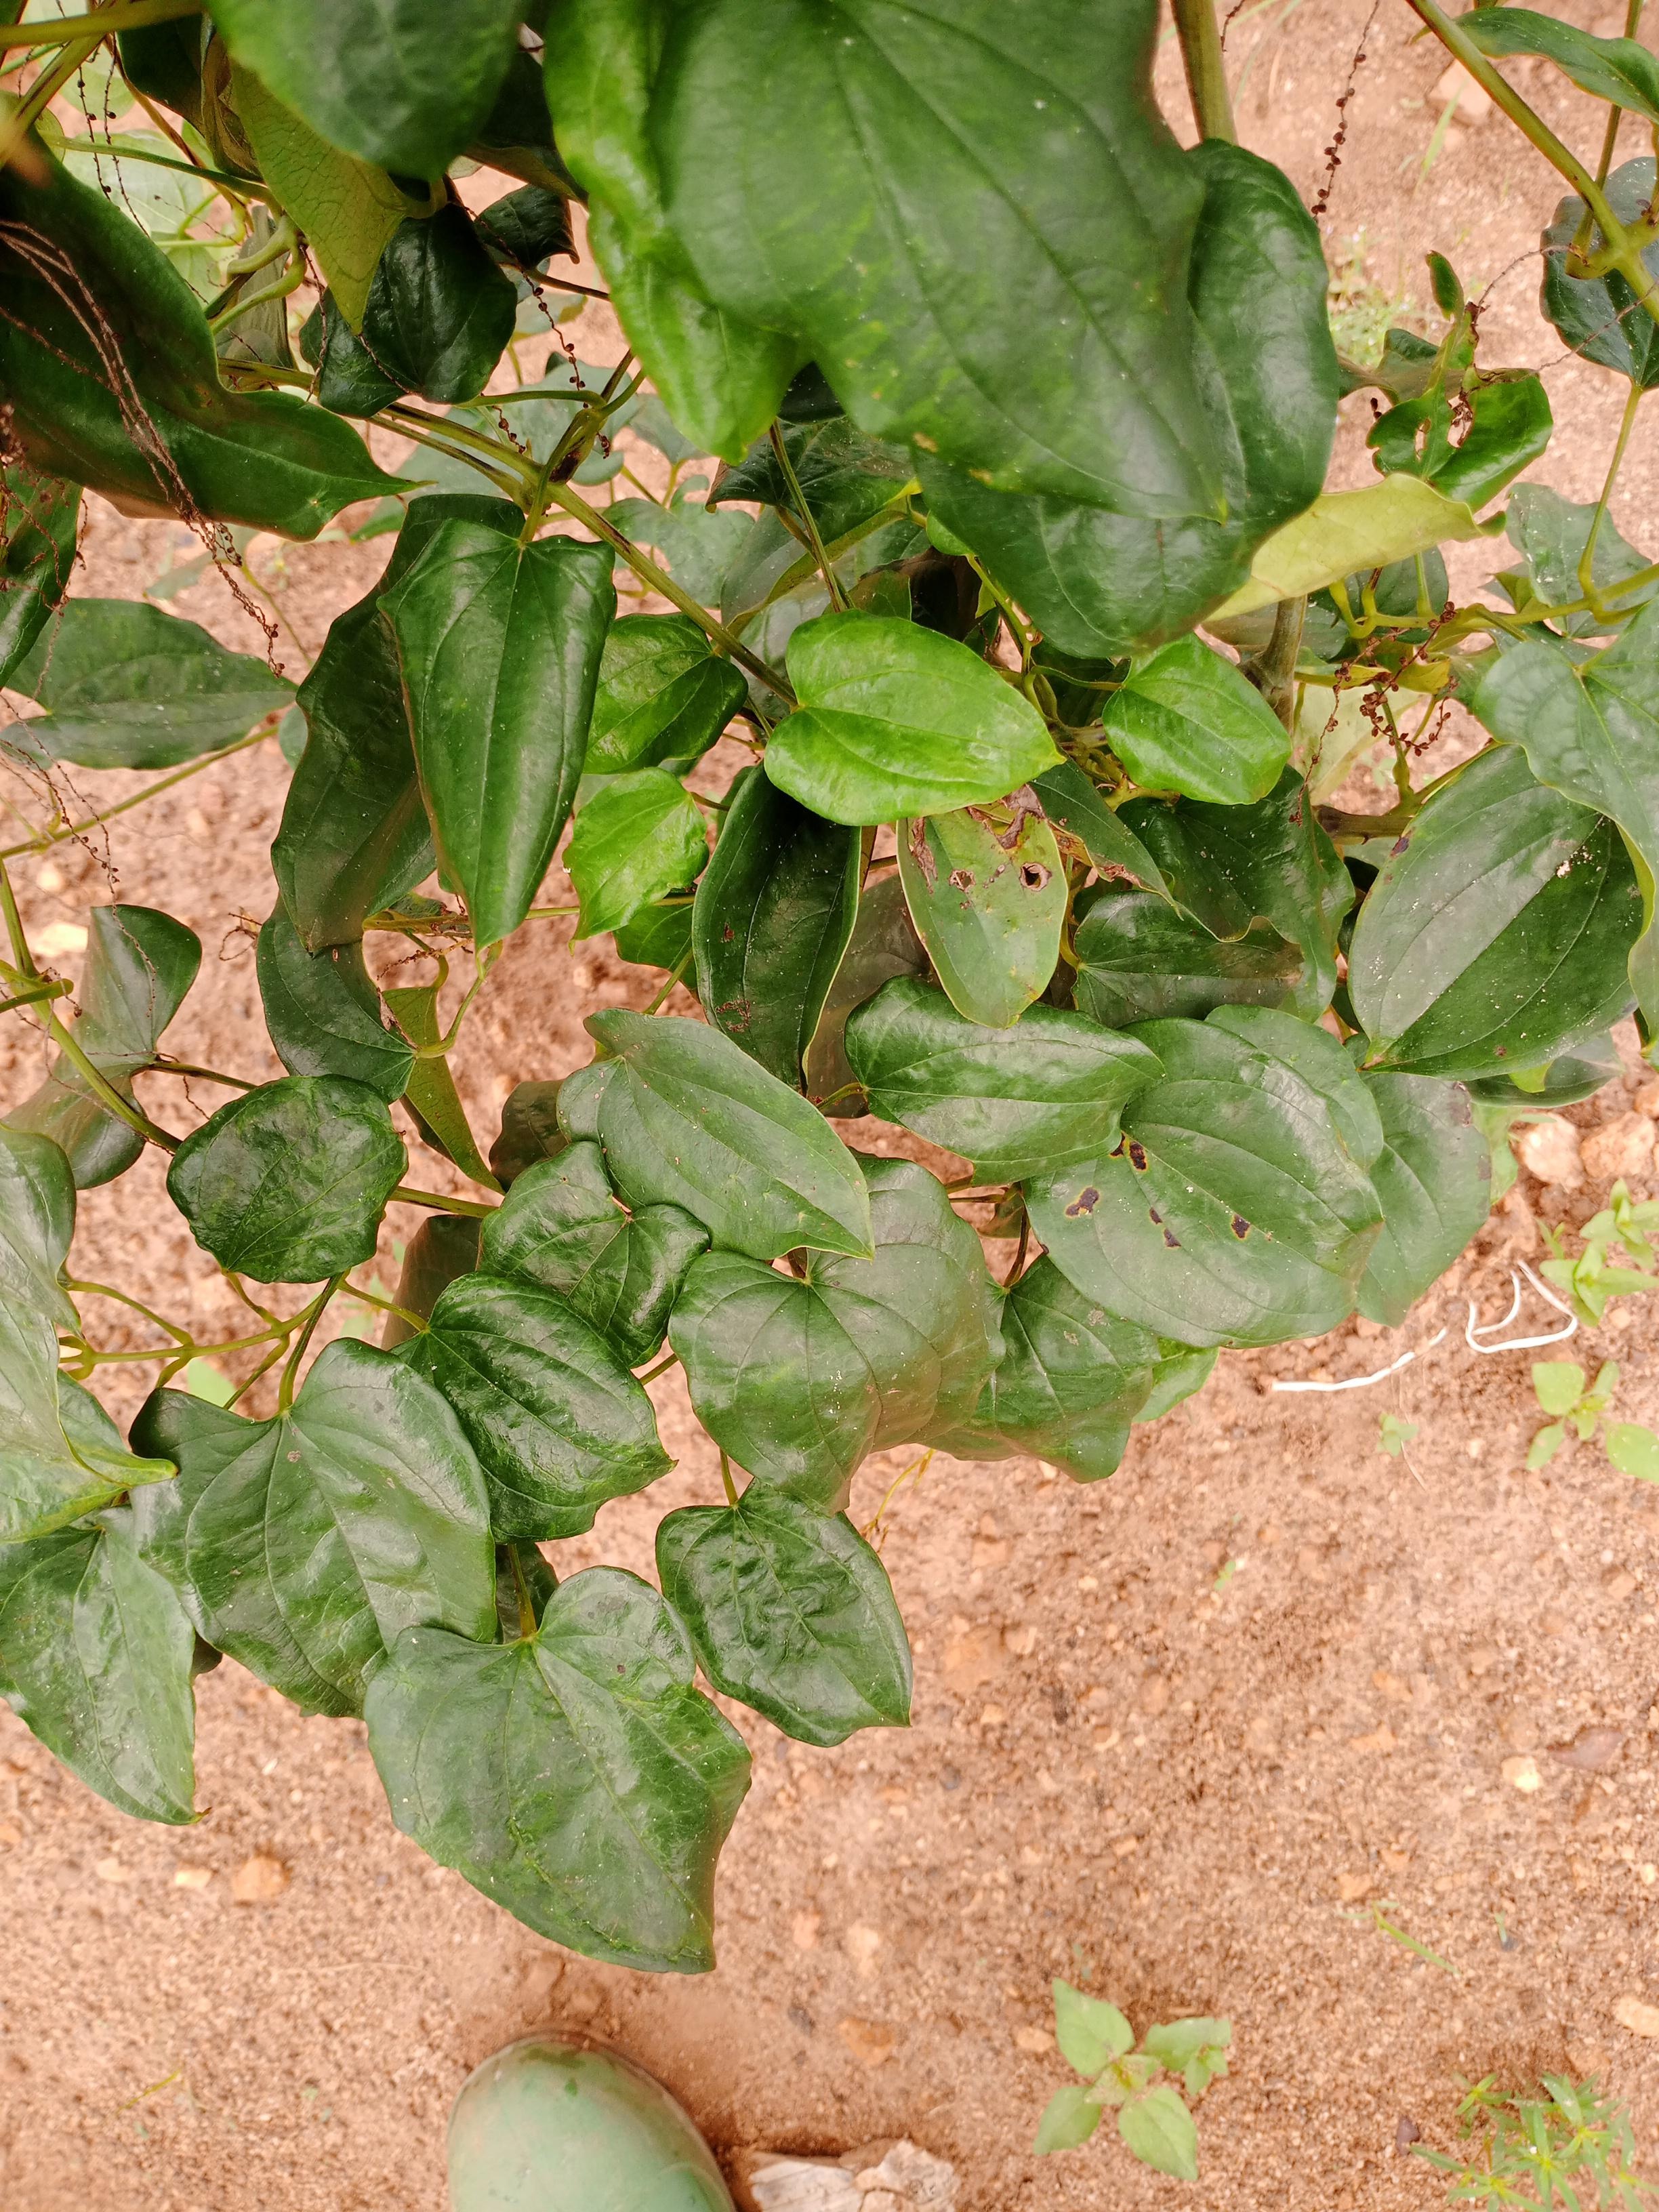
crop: yam
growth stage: vegetative
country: Nigeria
